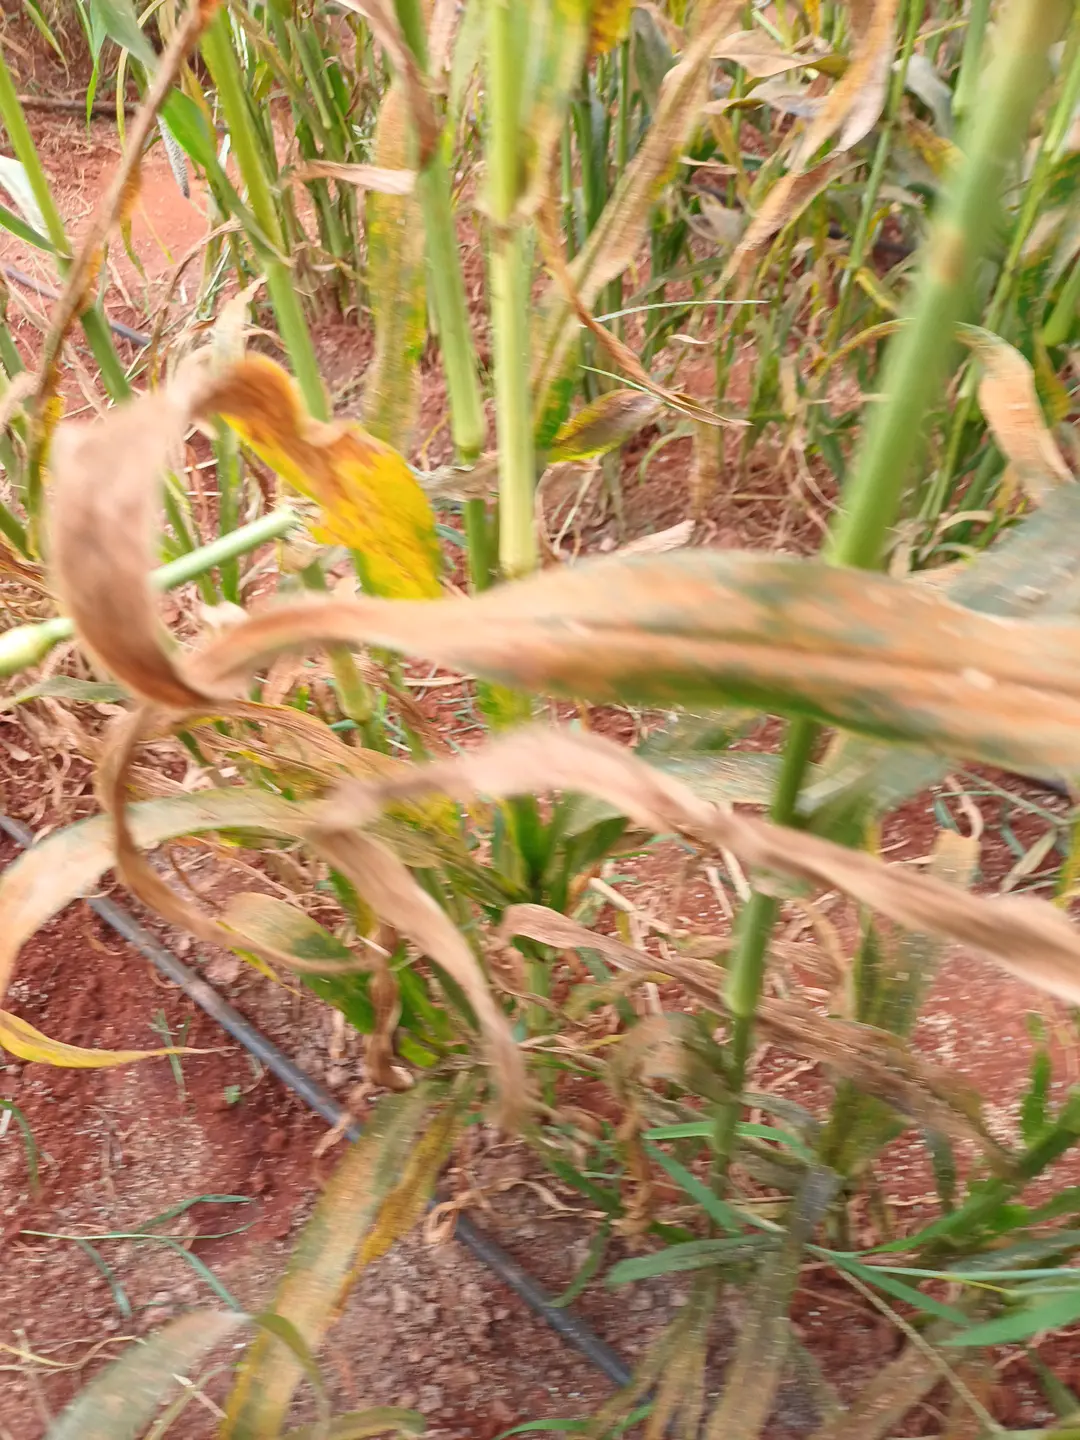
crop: pearl millet
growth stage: pegging
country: Kenya
